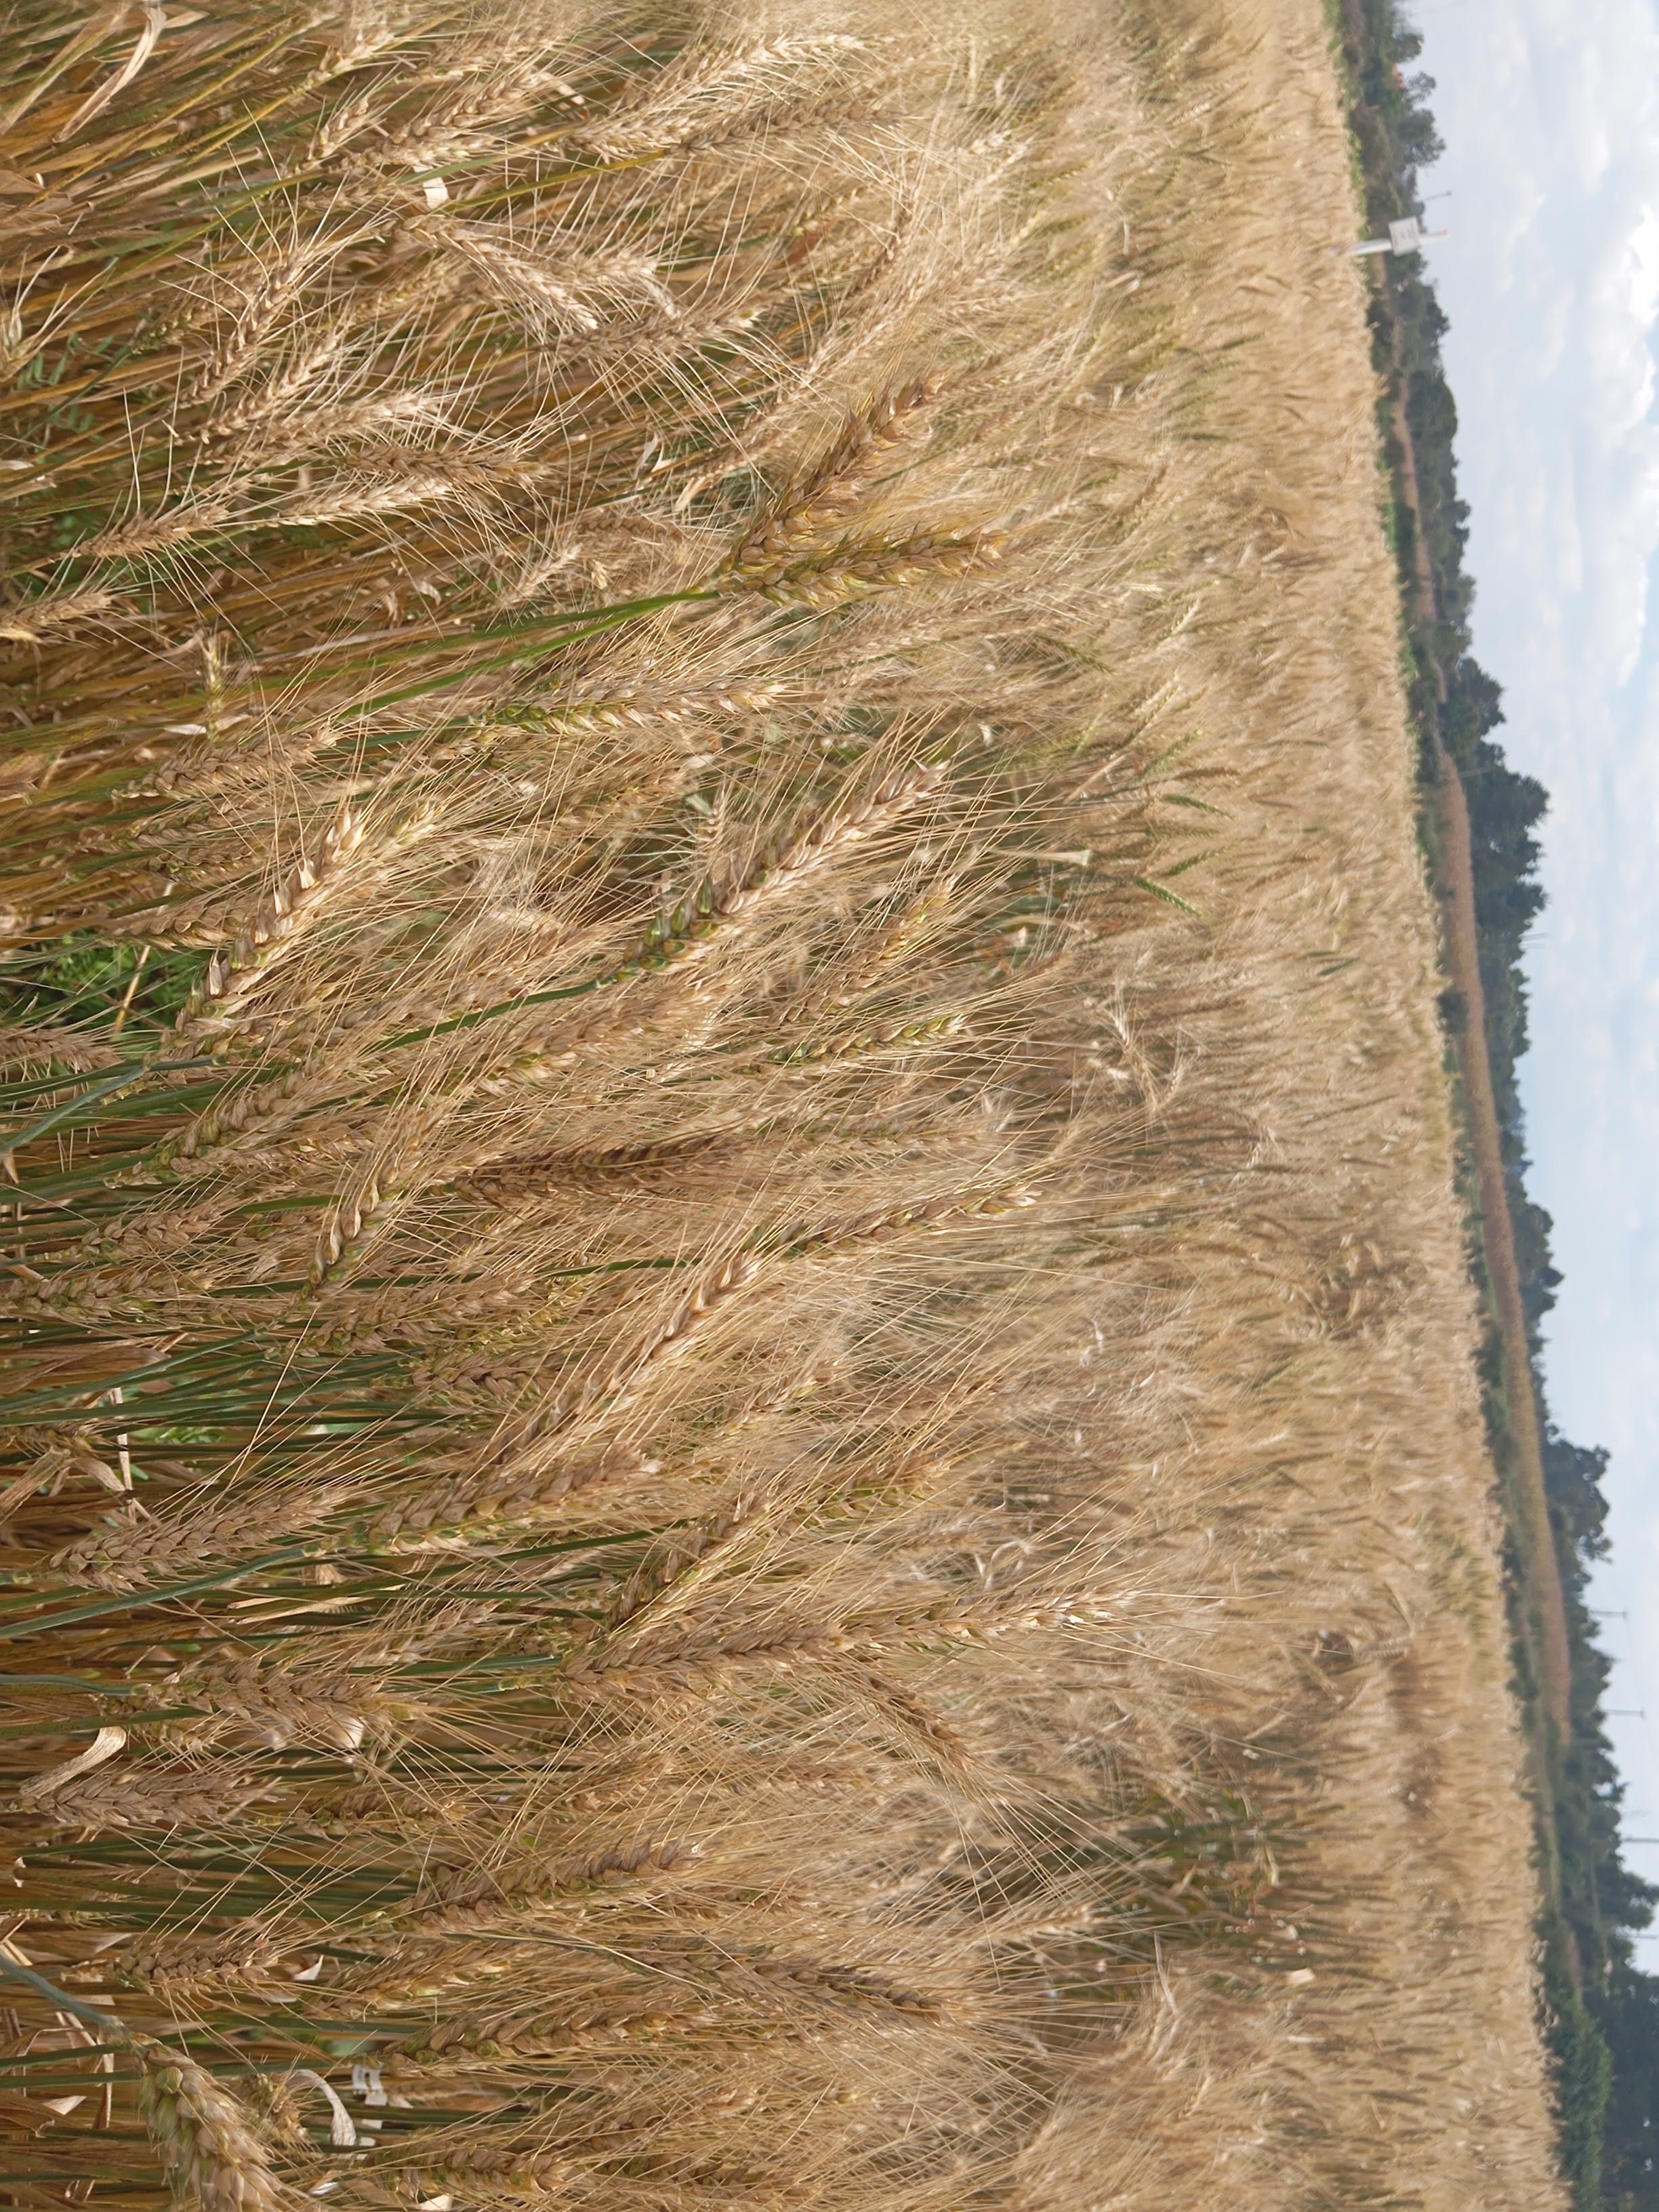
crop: wheat
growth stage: maturity
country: Kenya
